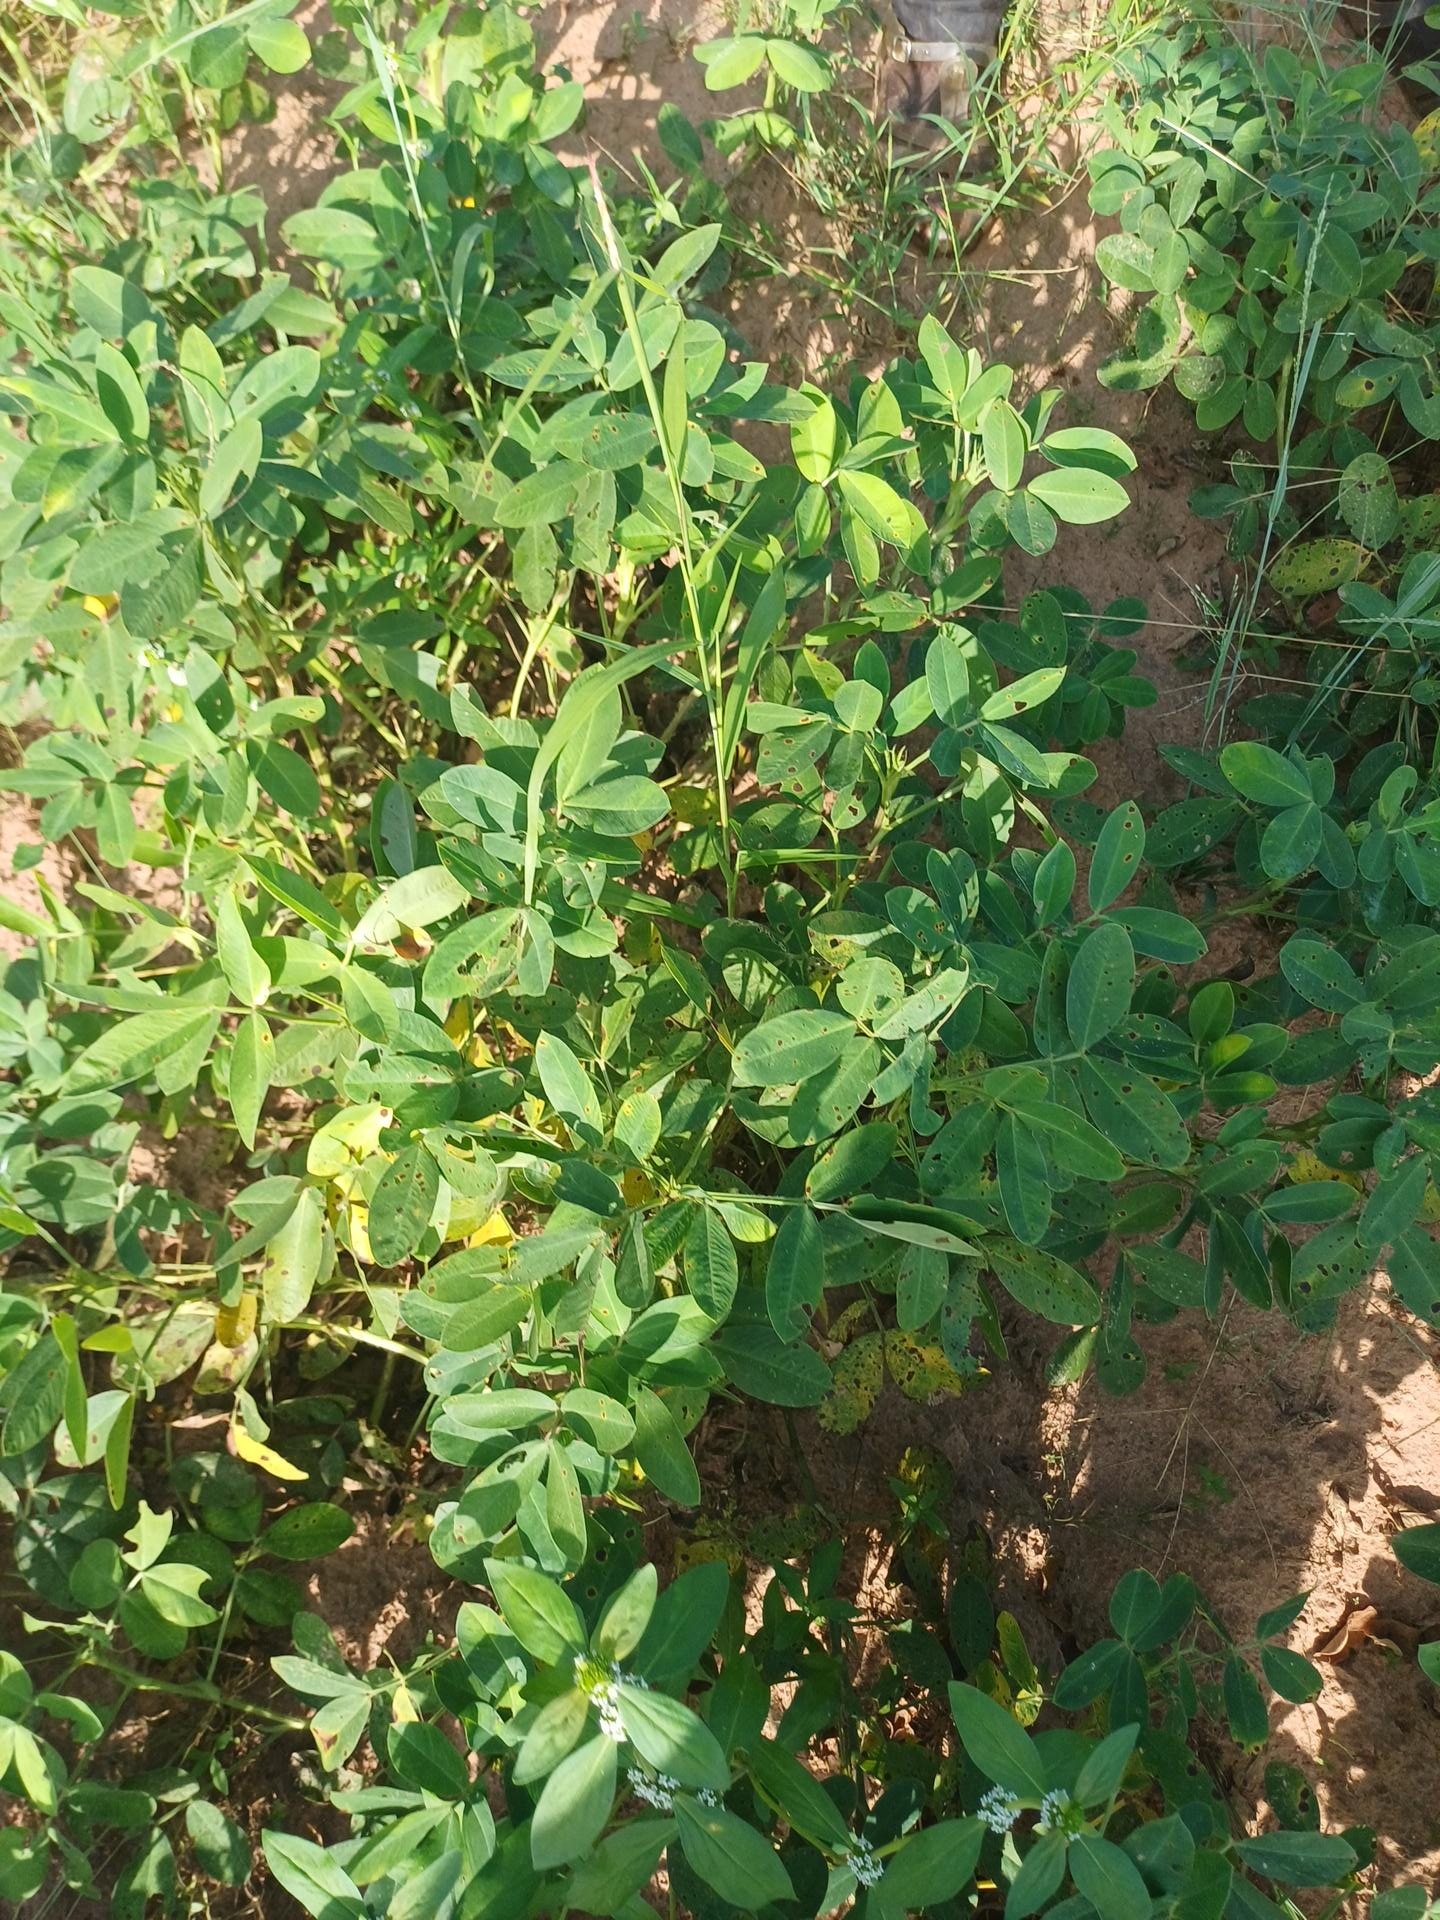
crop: groundnut
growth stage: flowering
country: Senegal
